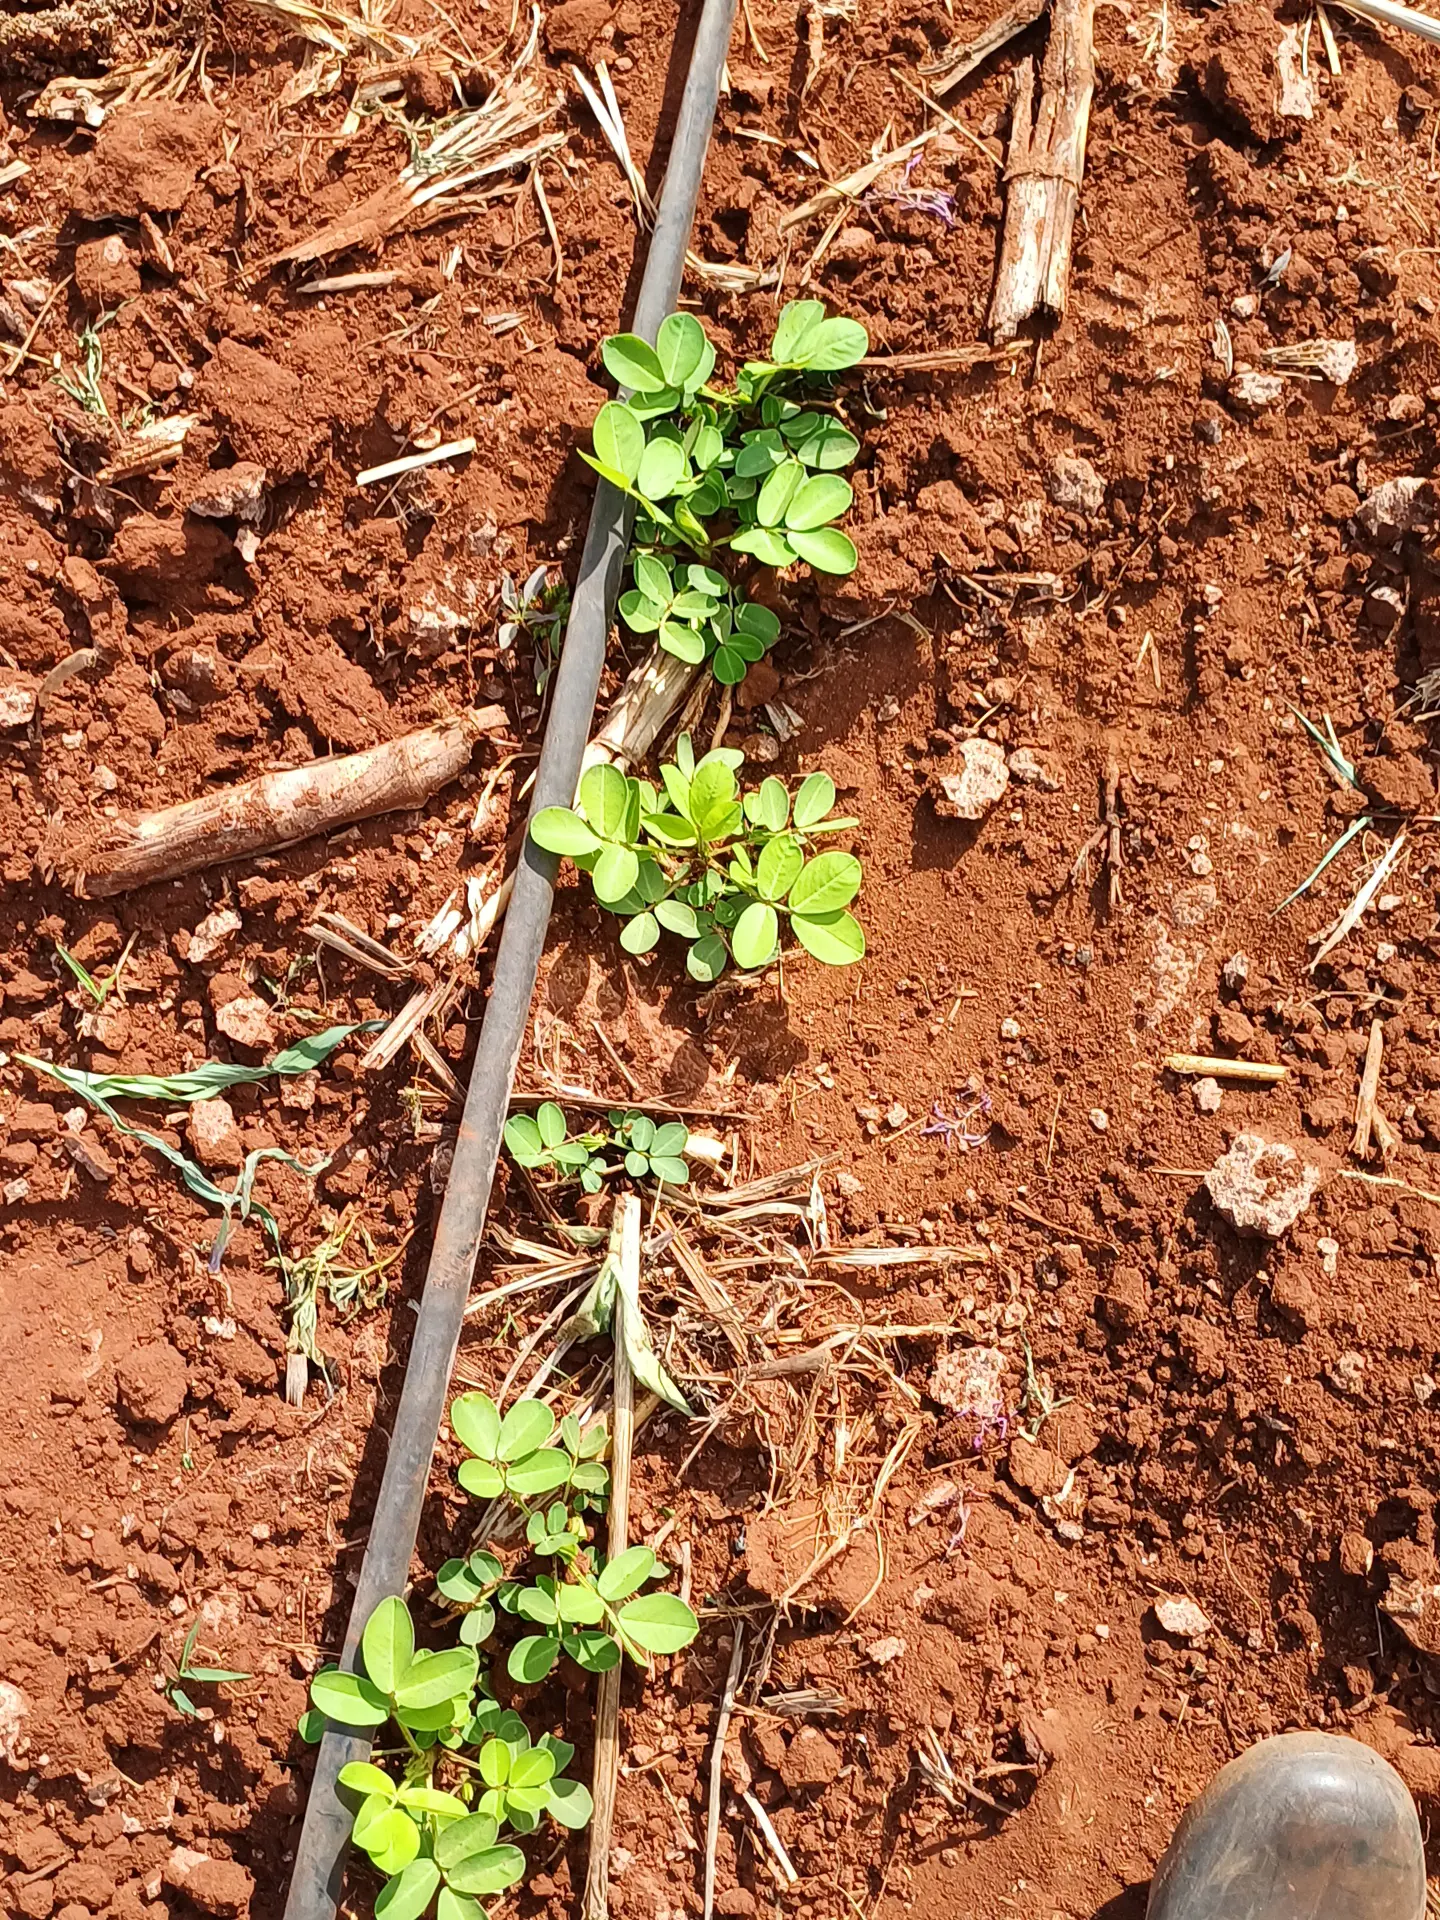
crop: groundnut
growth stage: vegetative
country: Kenya
